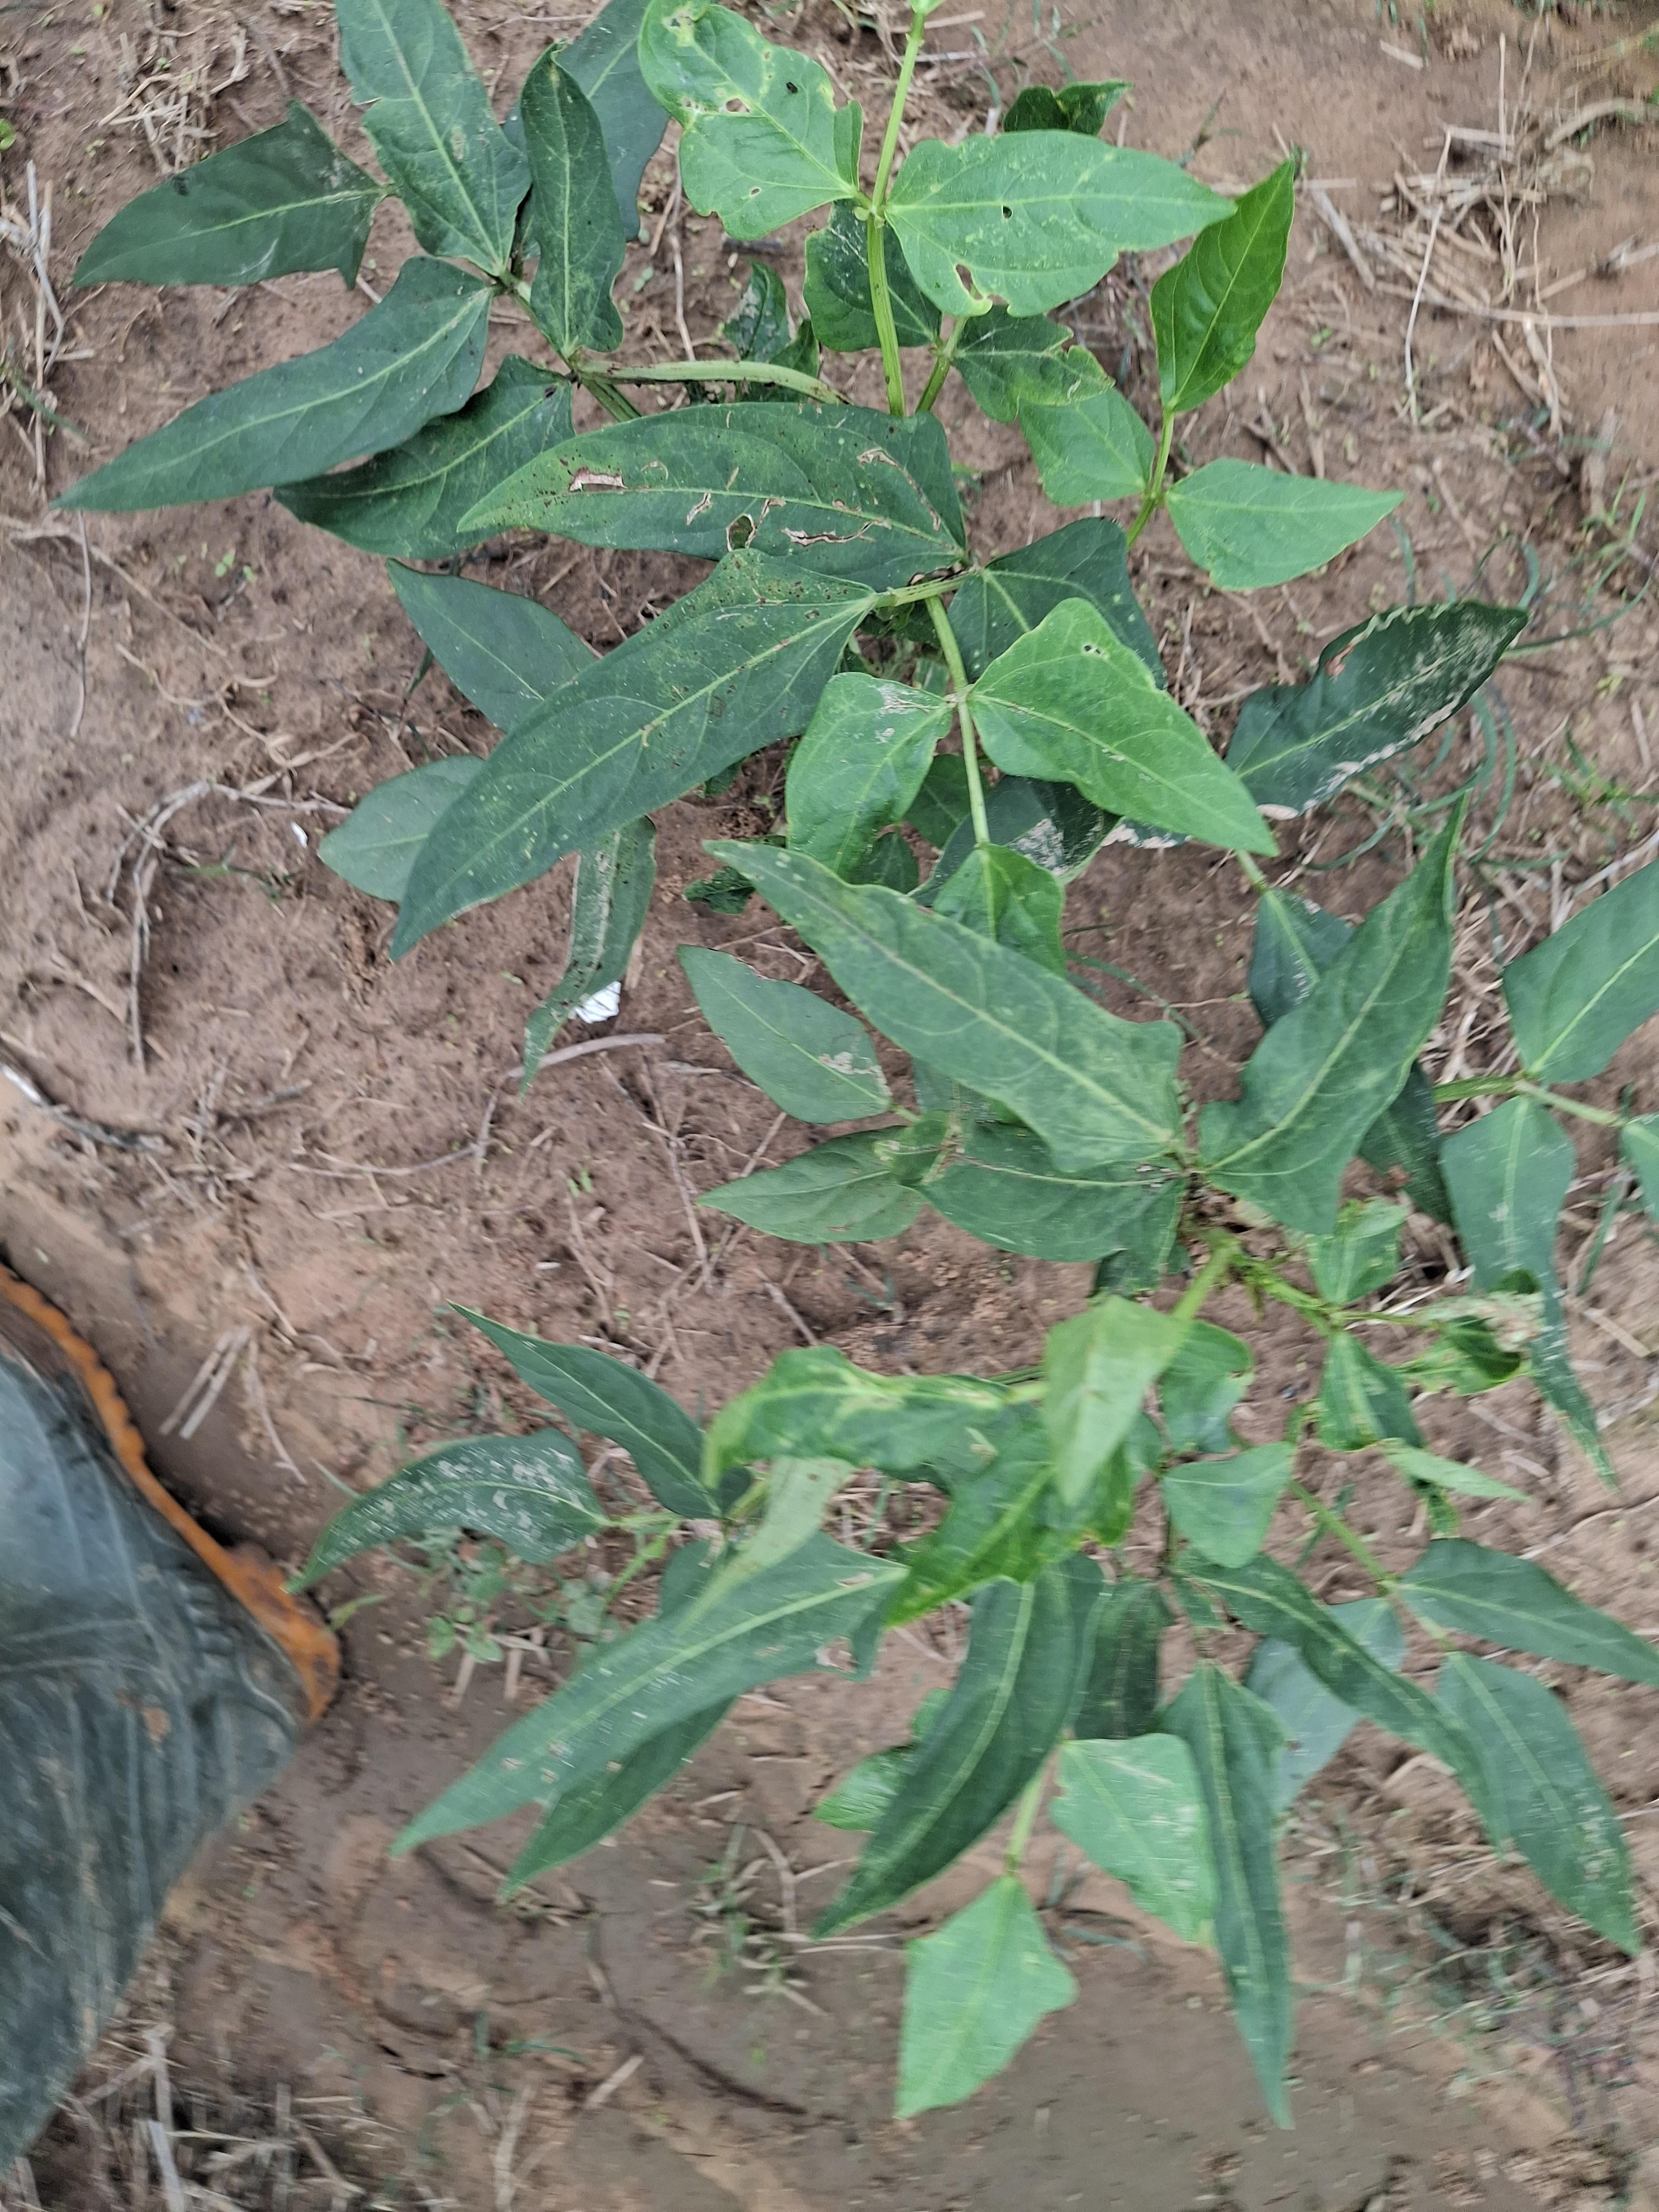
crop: cowpea
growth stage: vegetative
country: Nigeria
